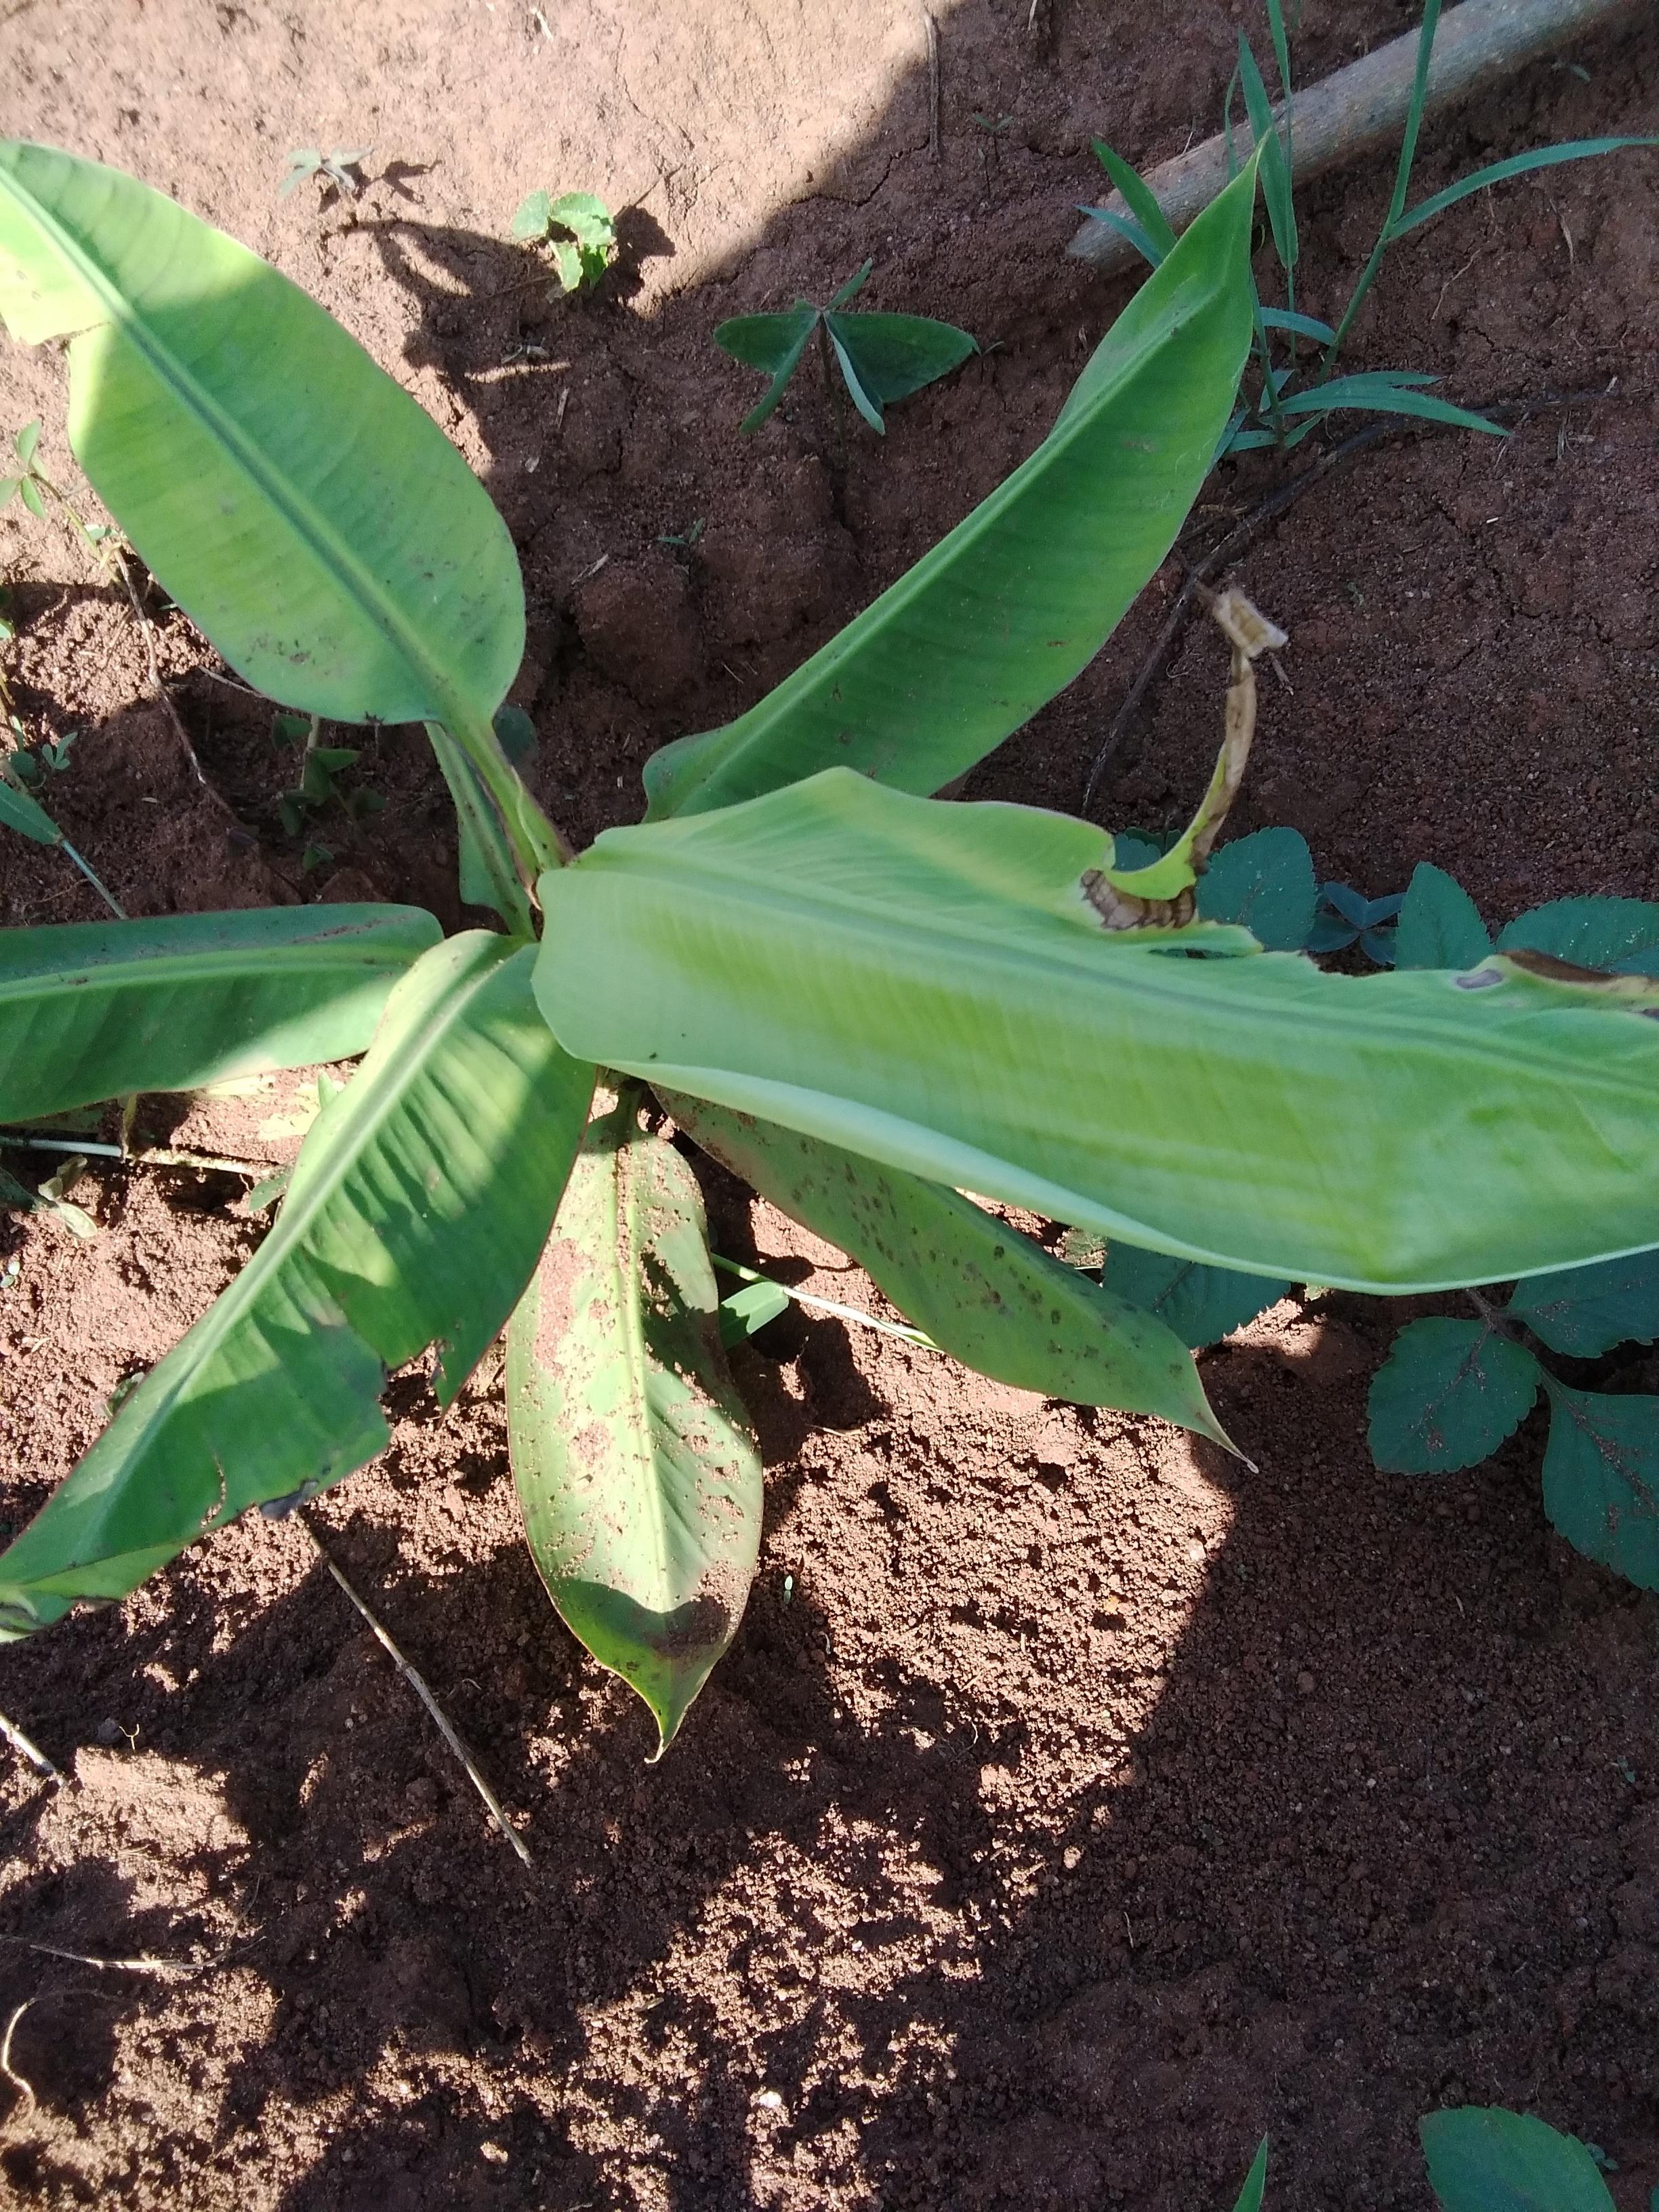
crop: banana
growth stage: vegetative
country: Tanzania
